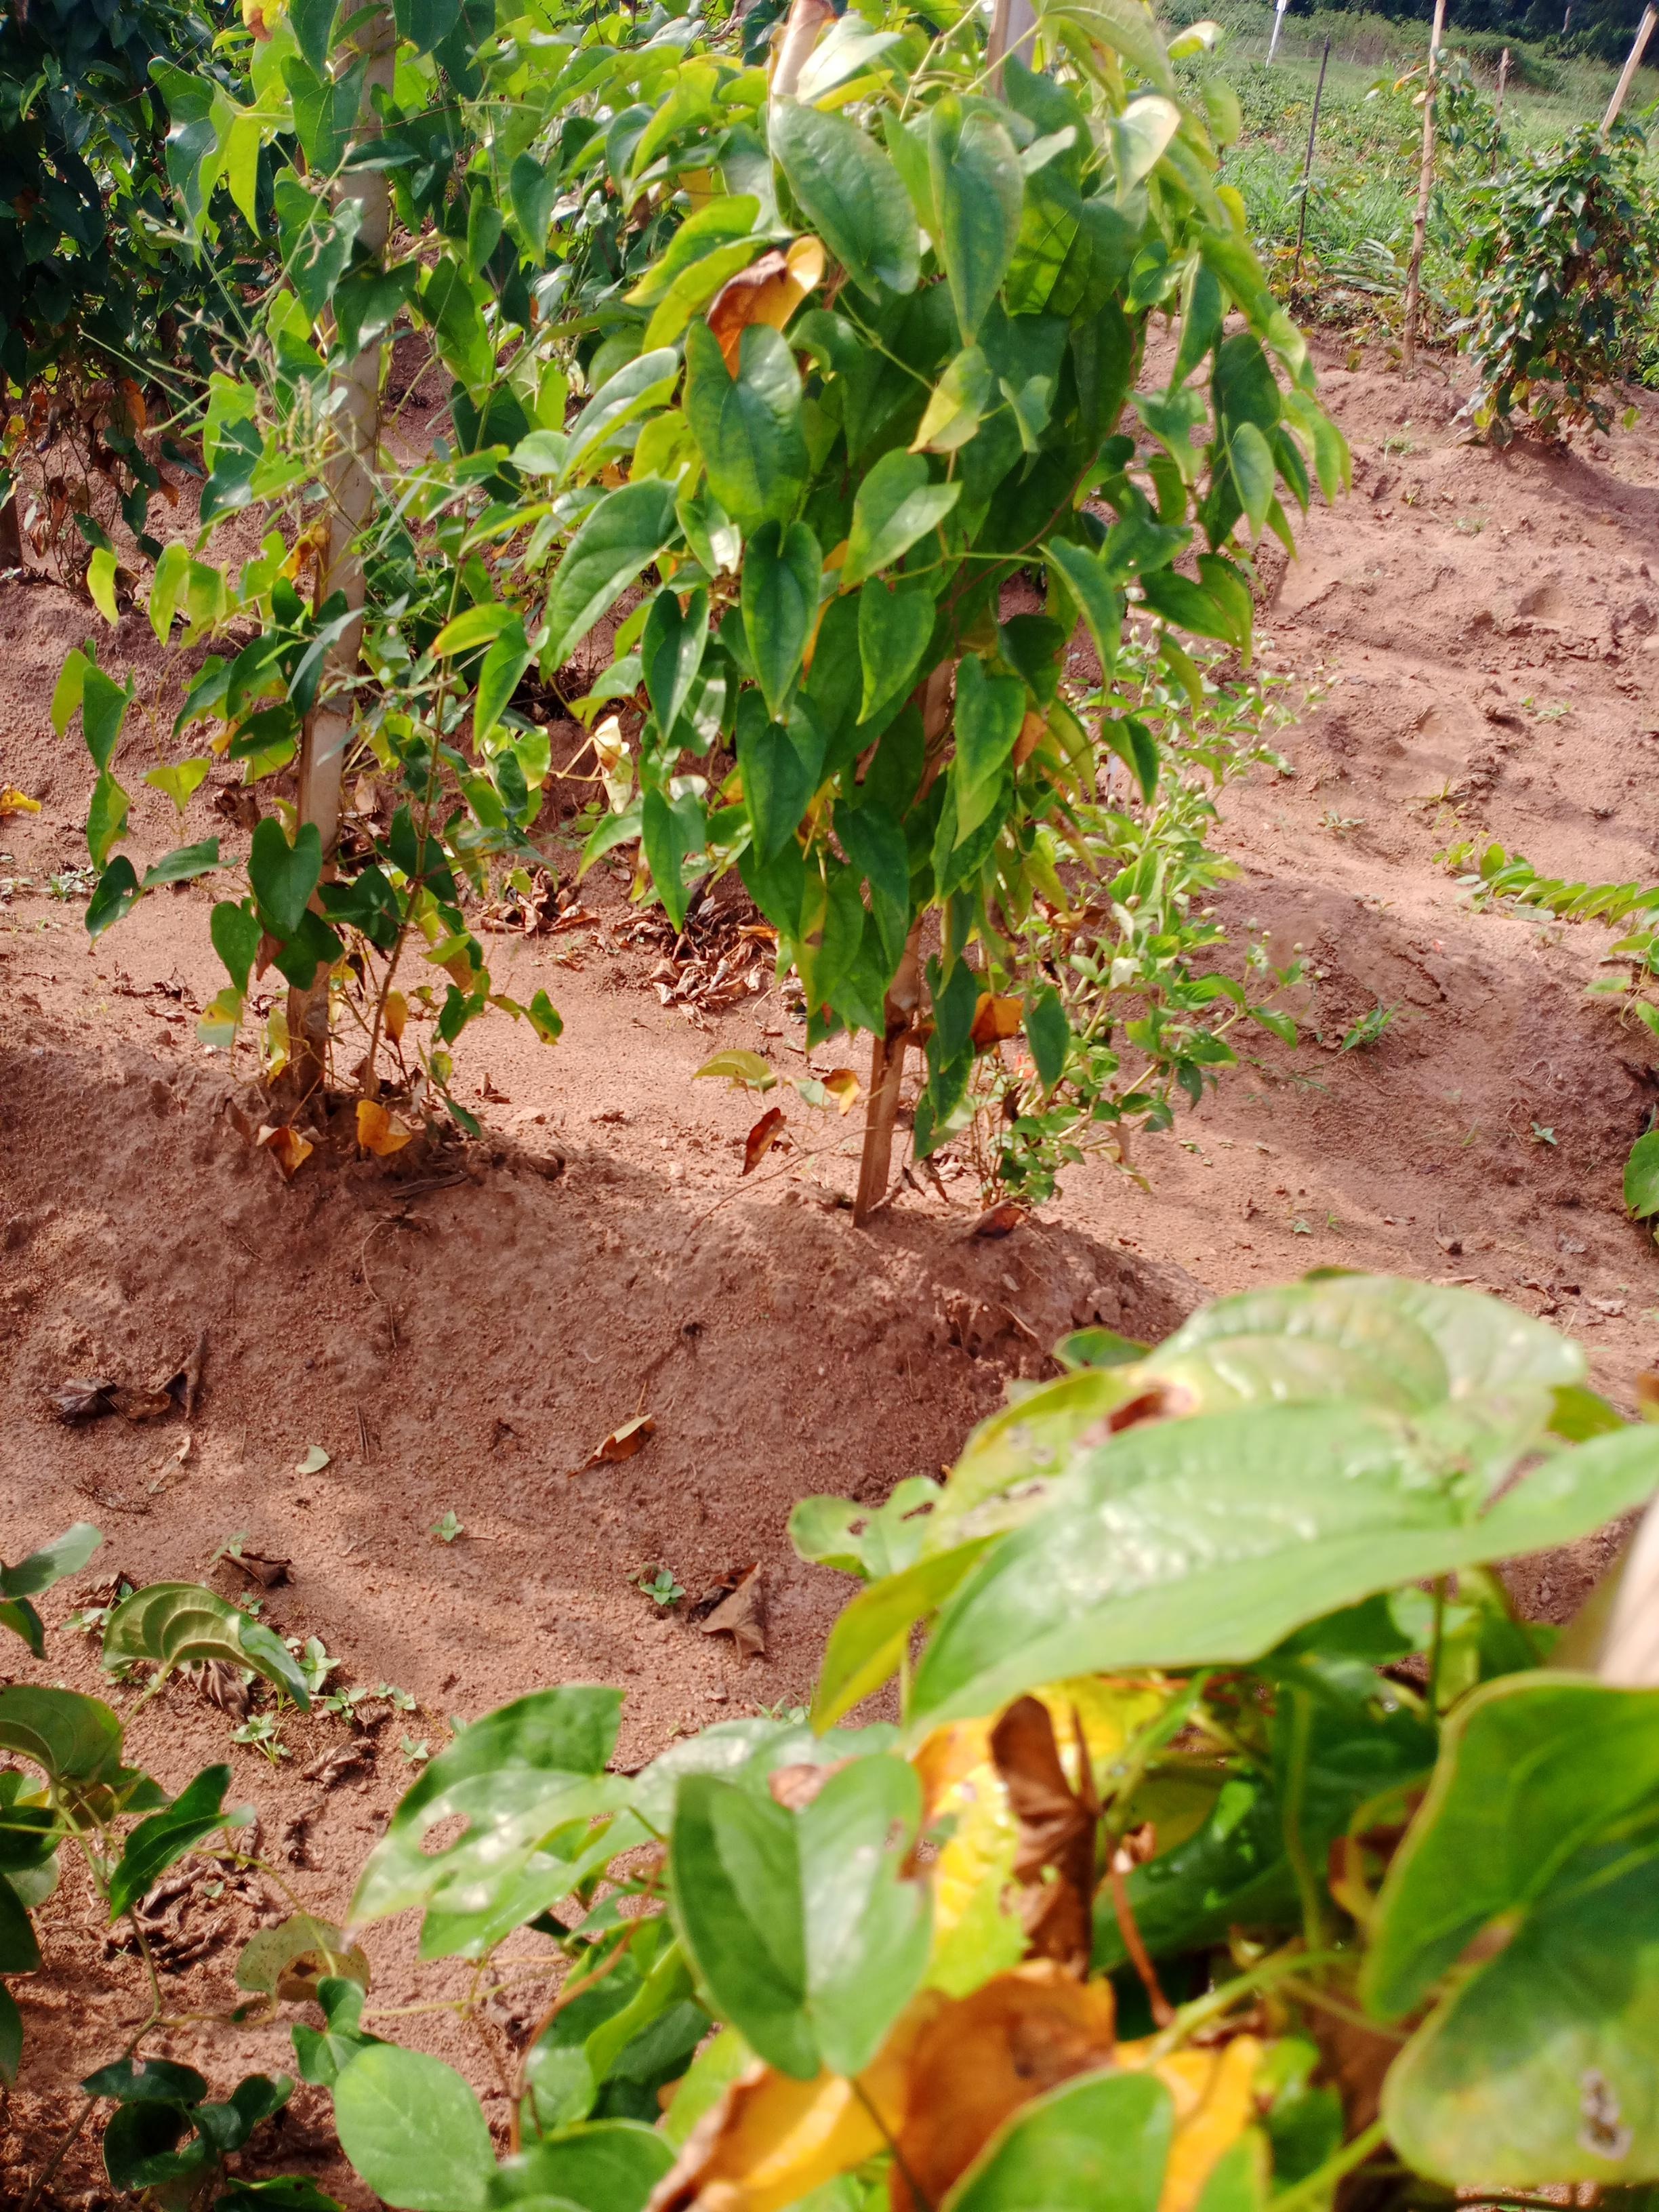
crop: yam
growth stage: maturity
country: Nigeria
